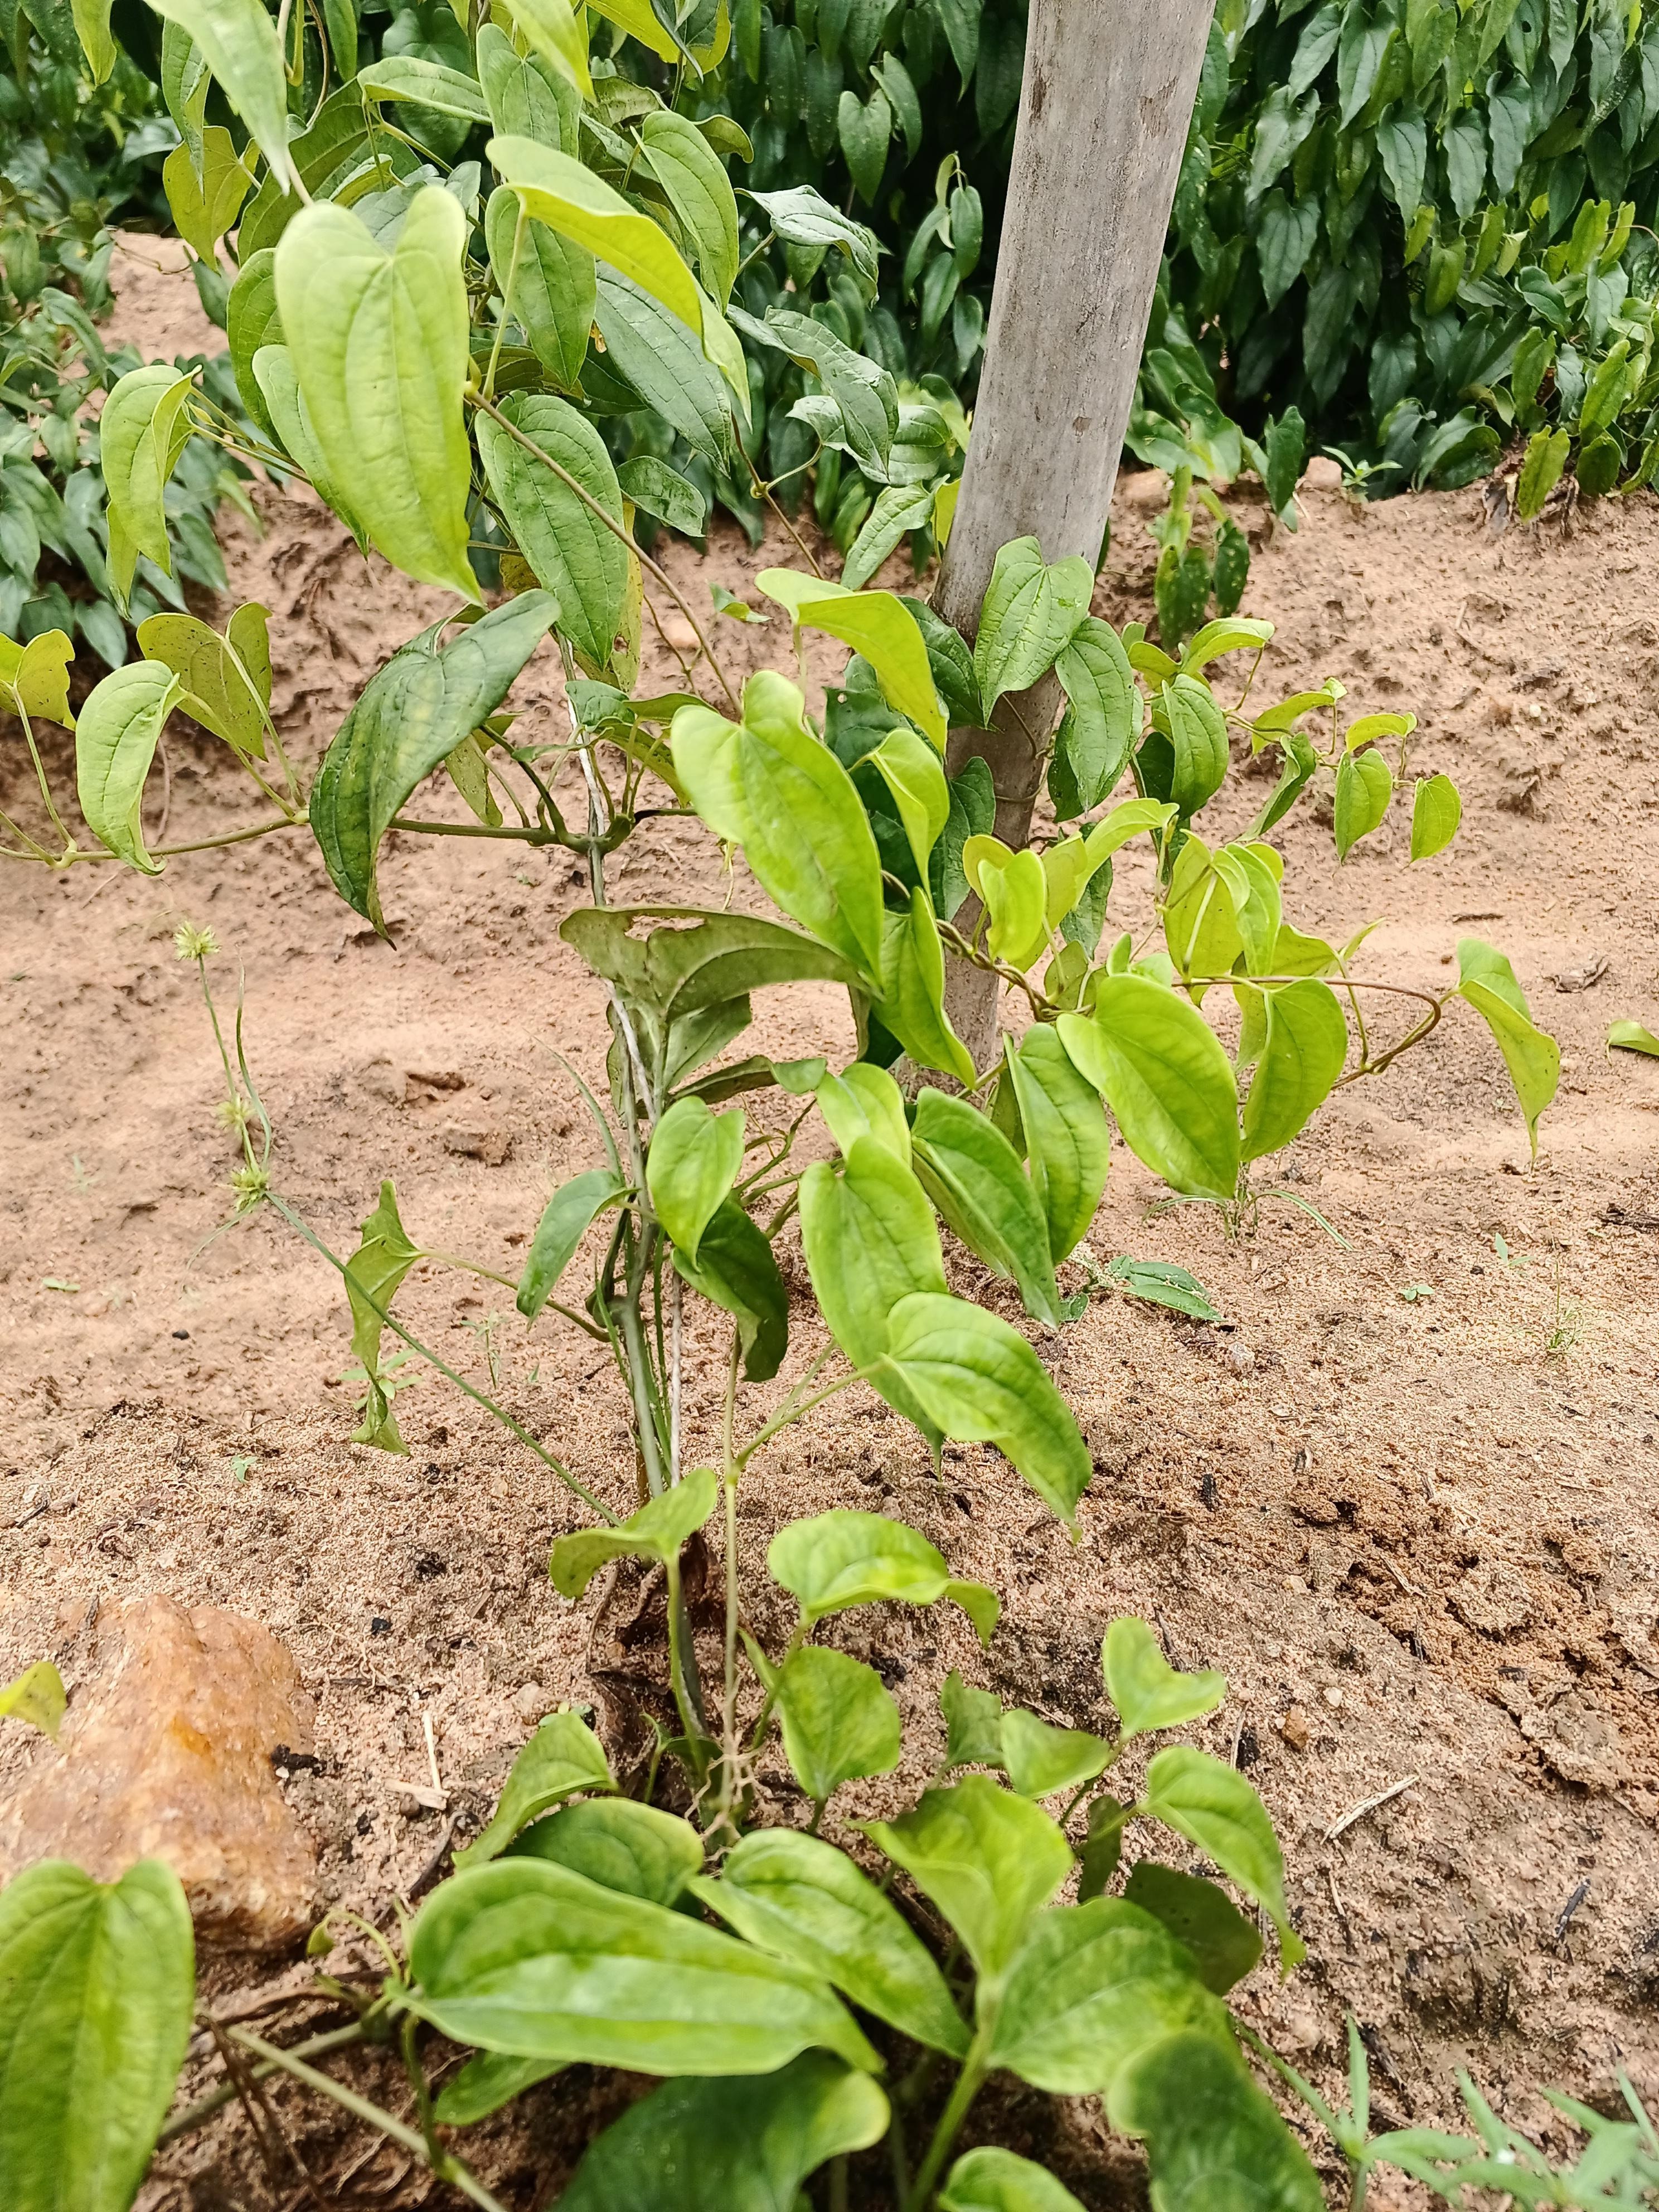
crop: yam
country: Nigeria
